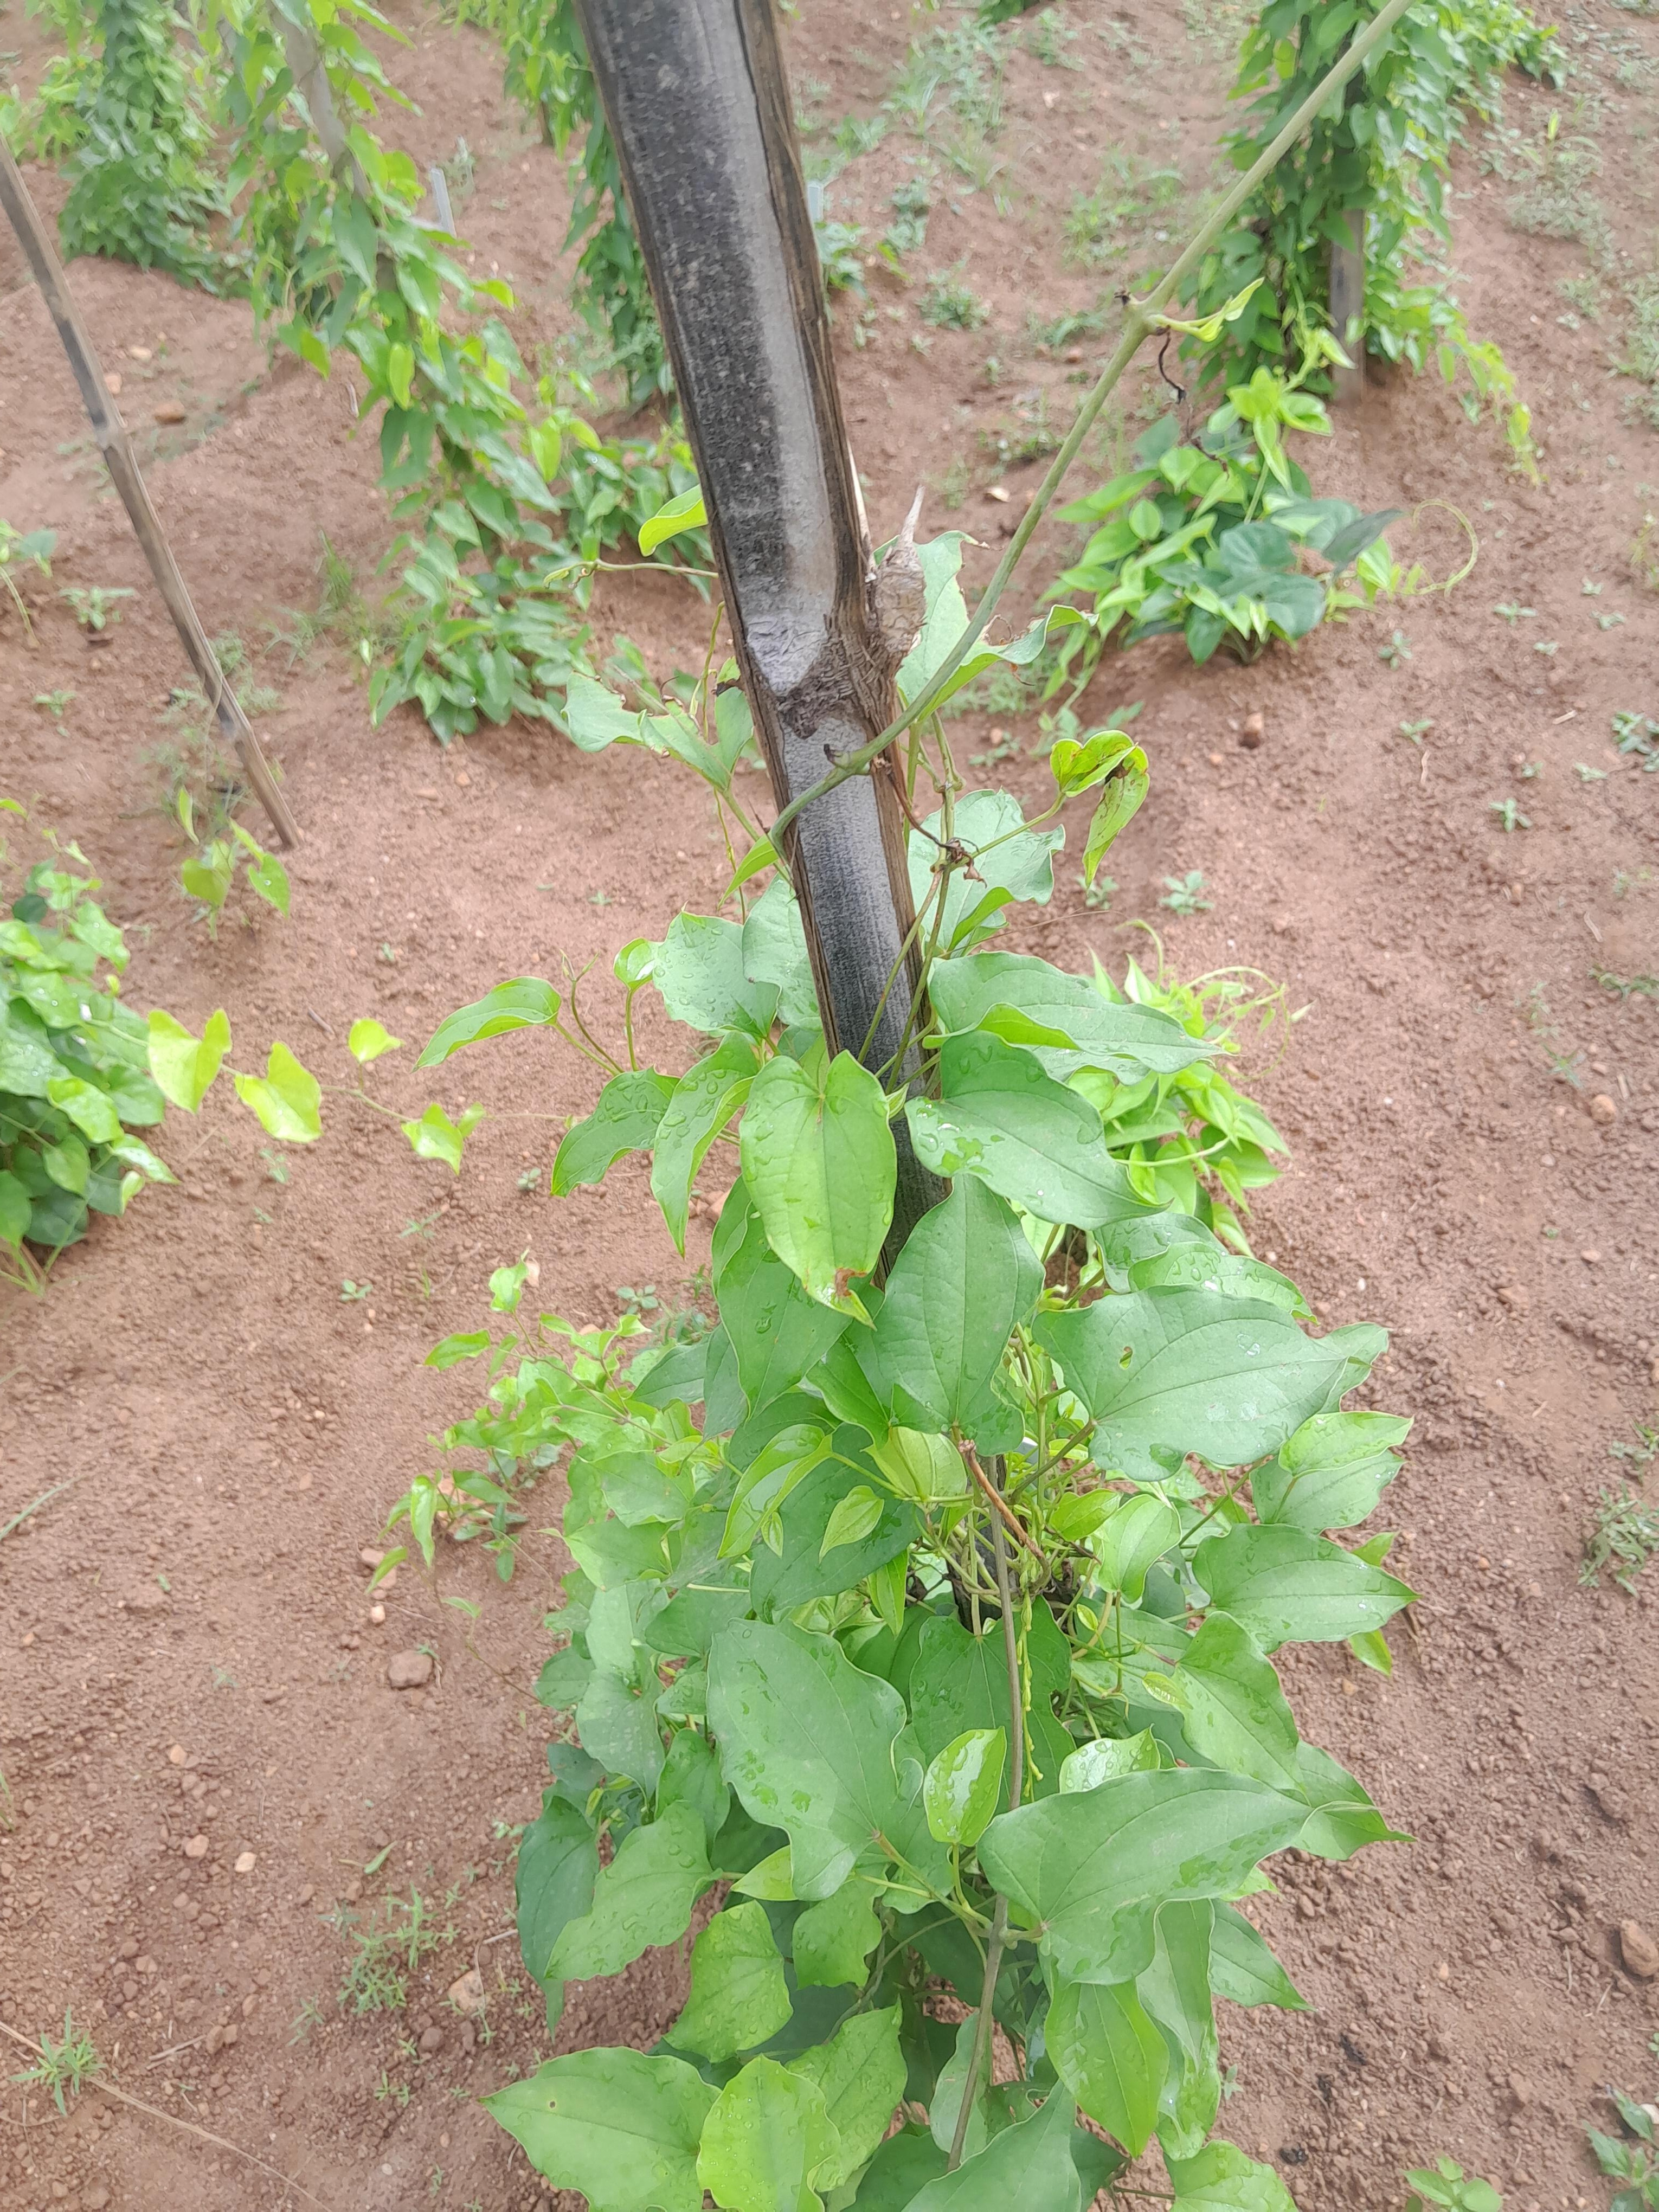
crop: yam
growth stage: vegetative
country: Nigeria
